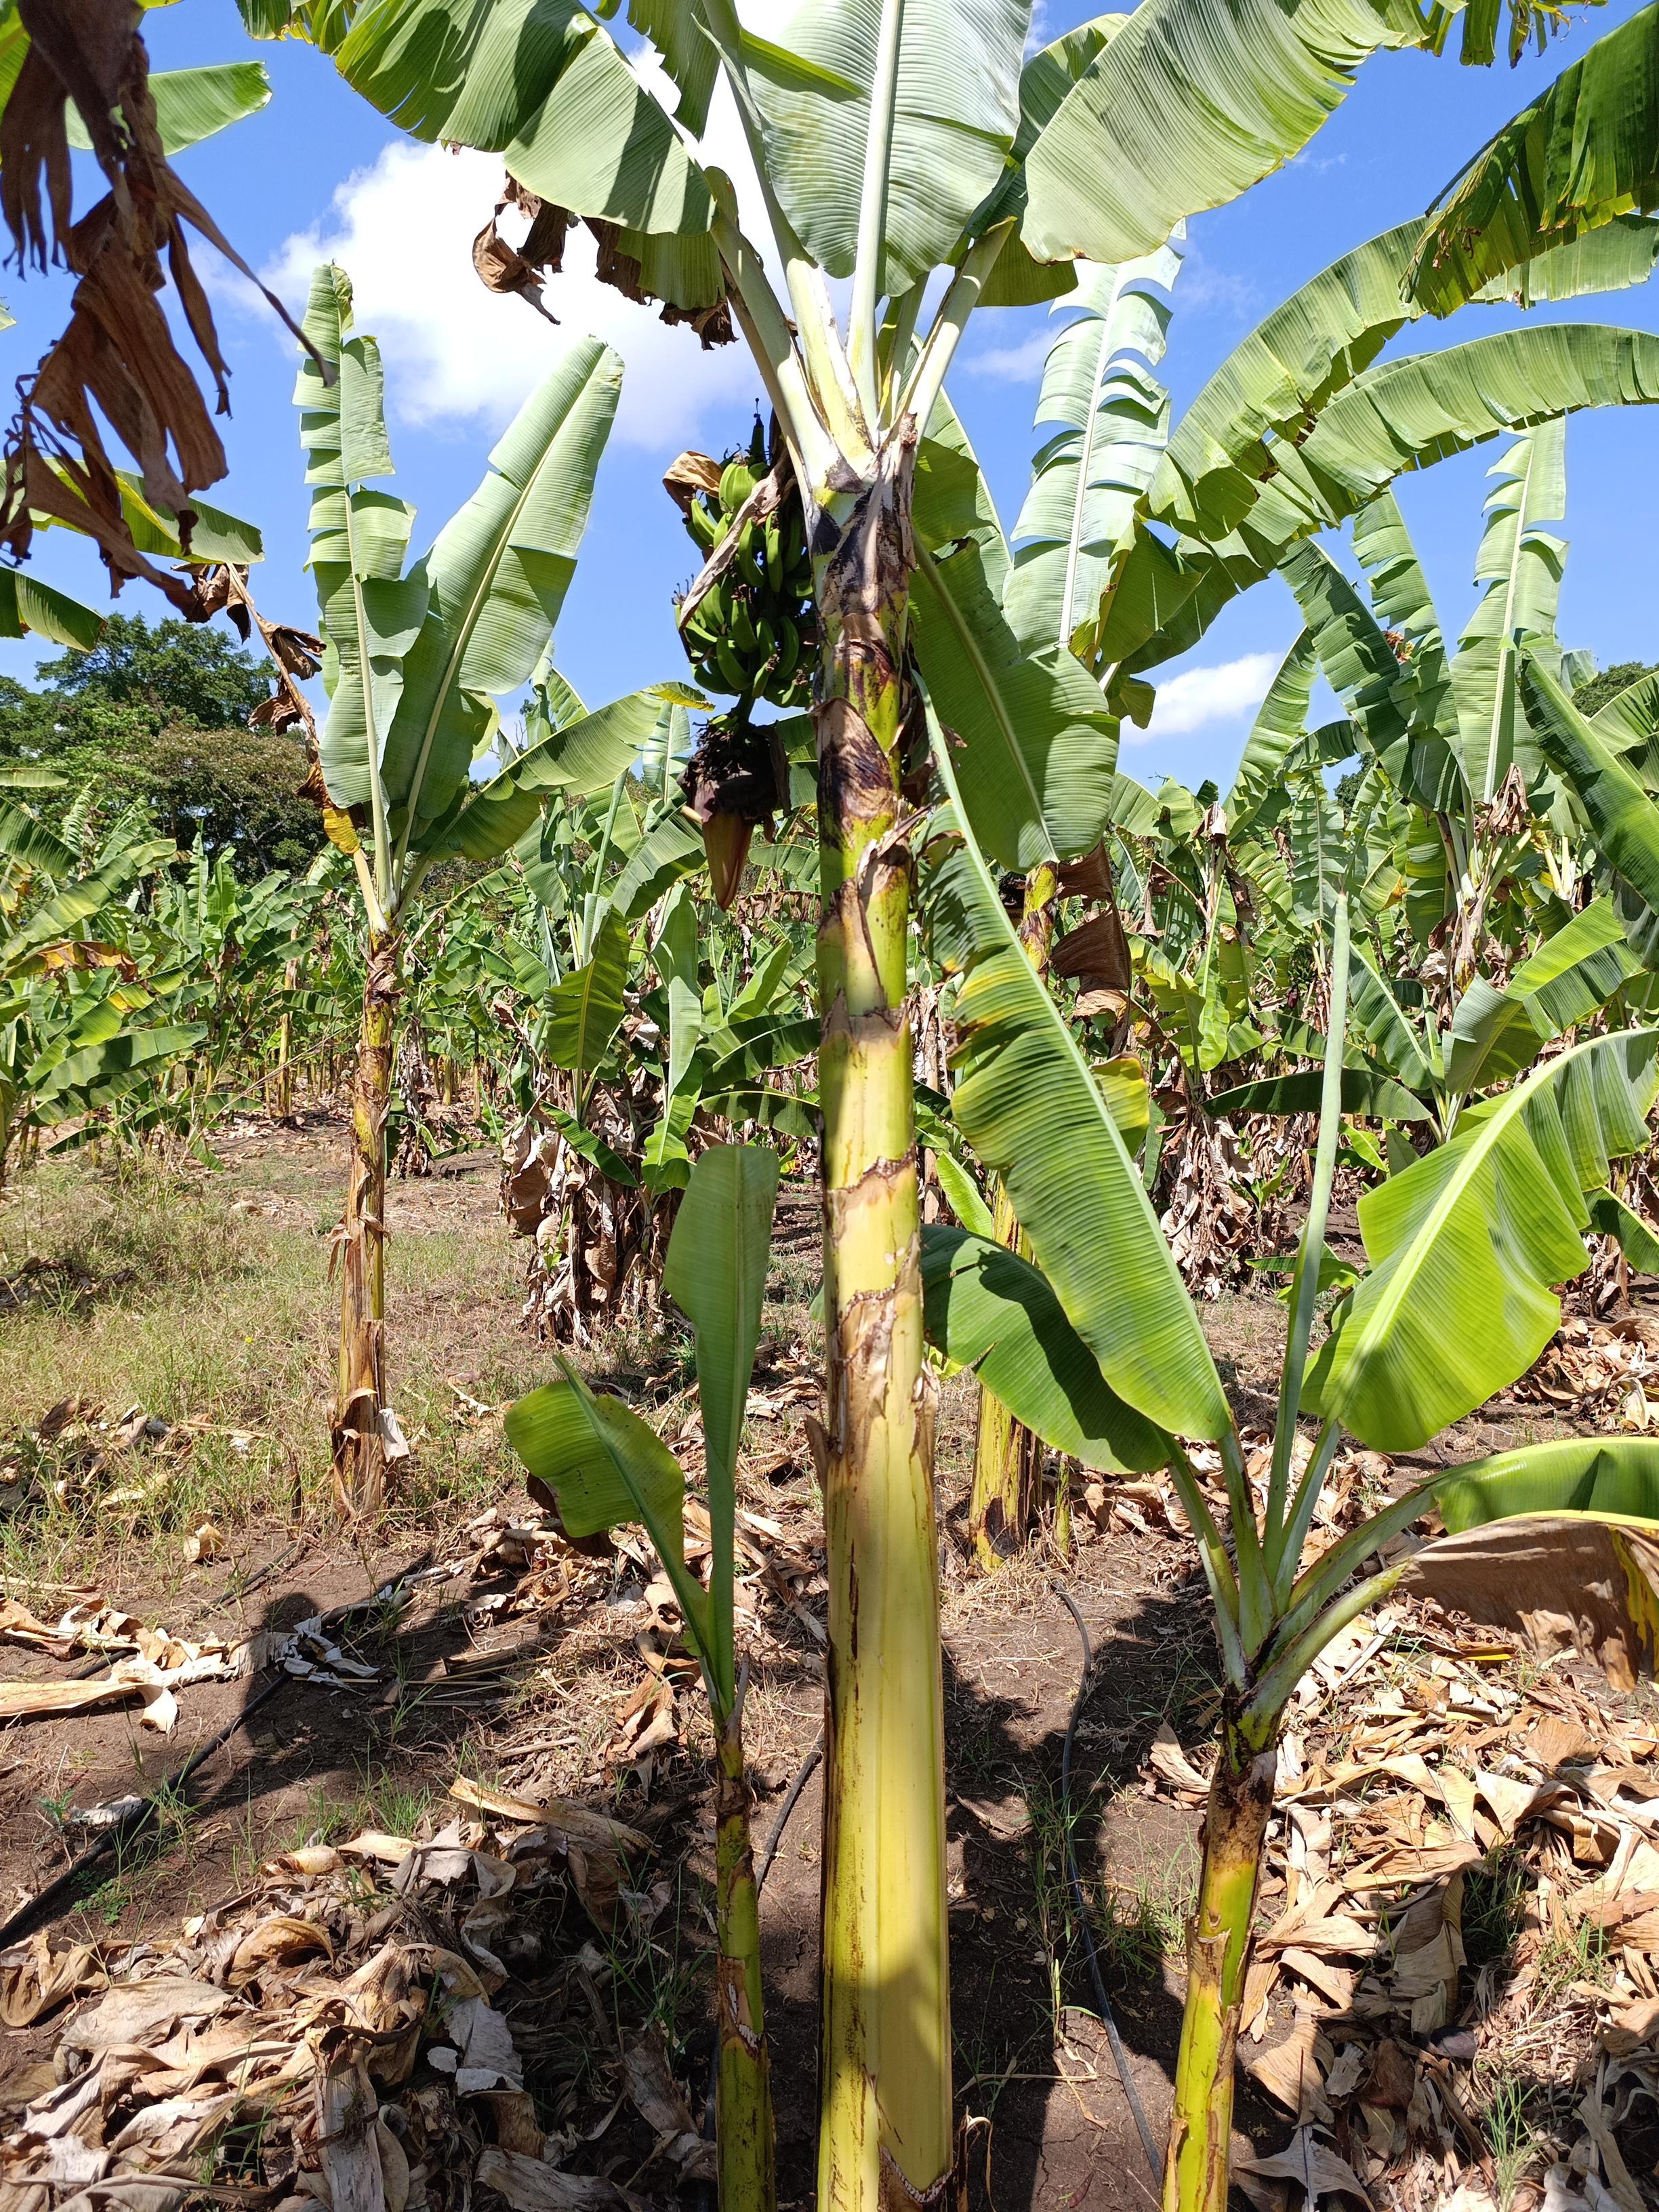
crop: banana
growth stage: development fruit
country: Tanzania
